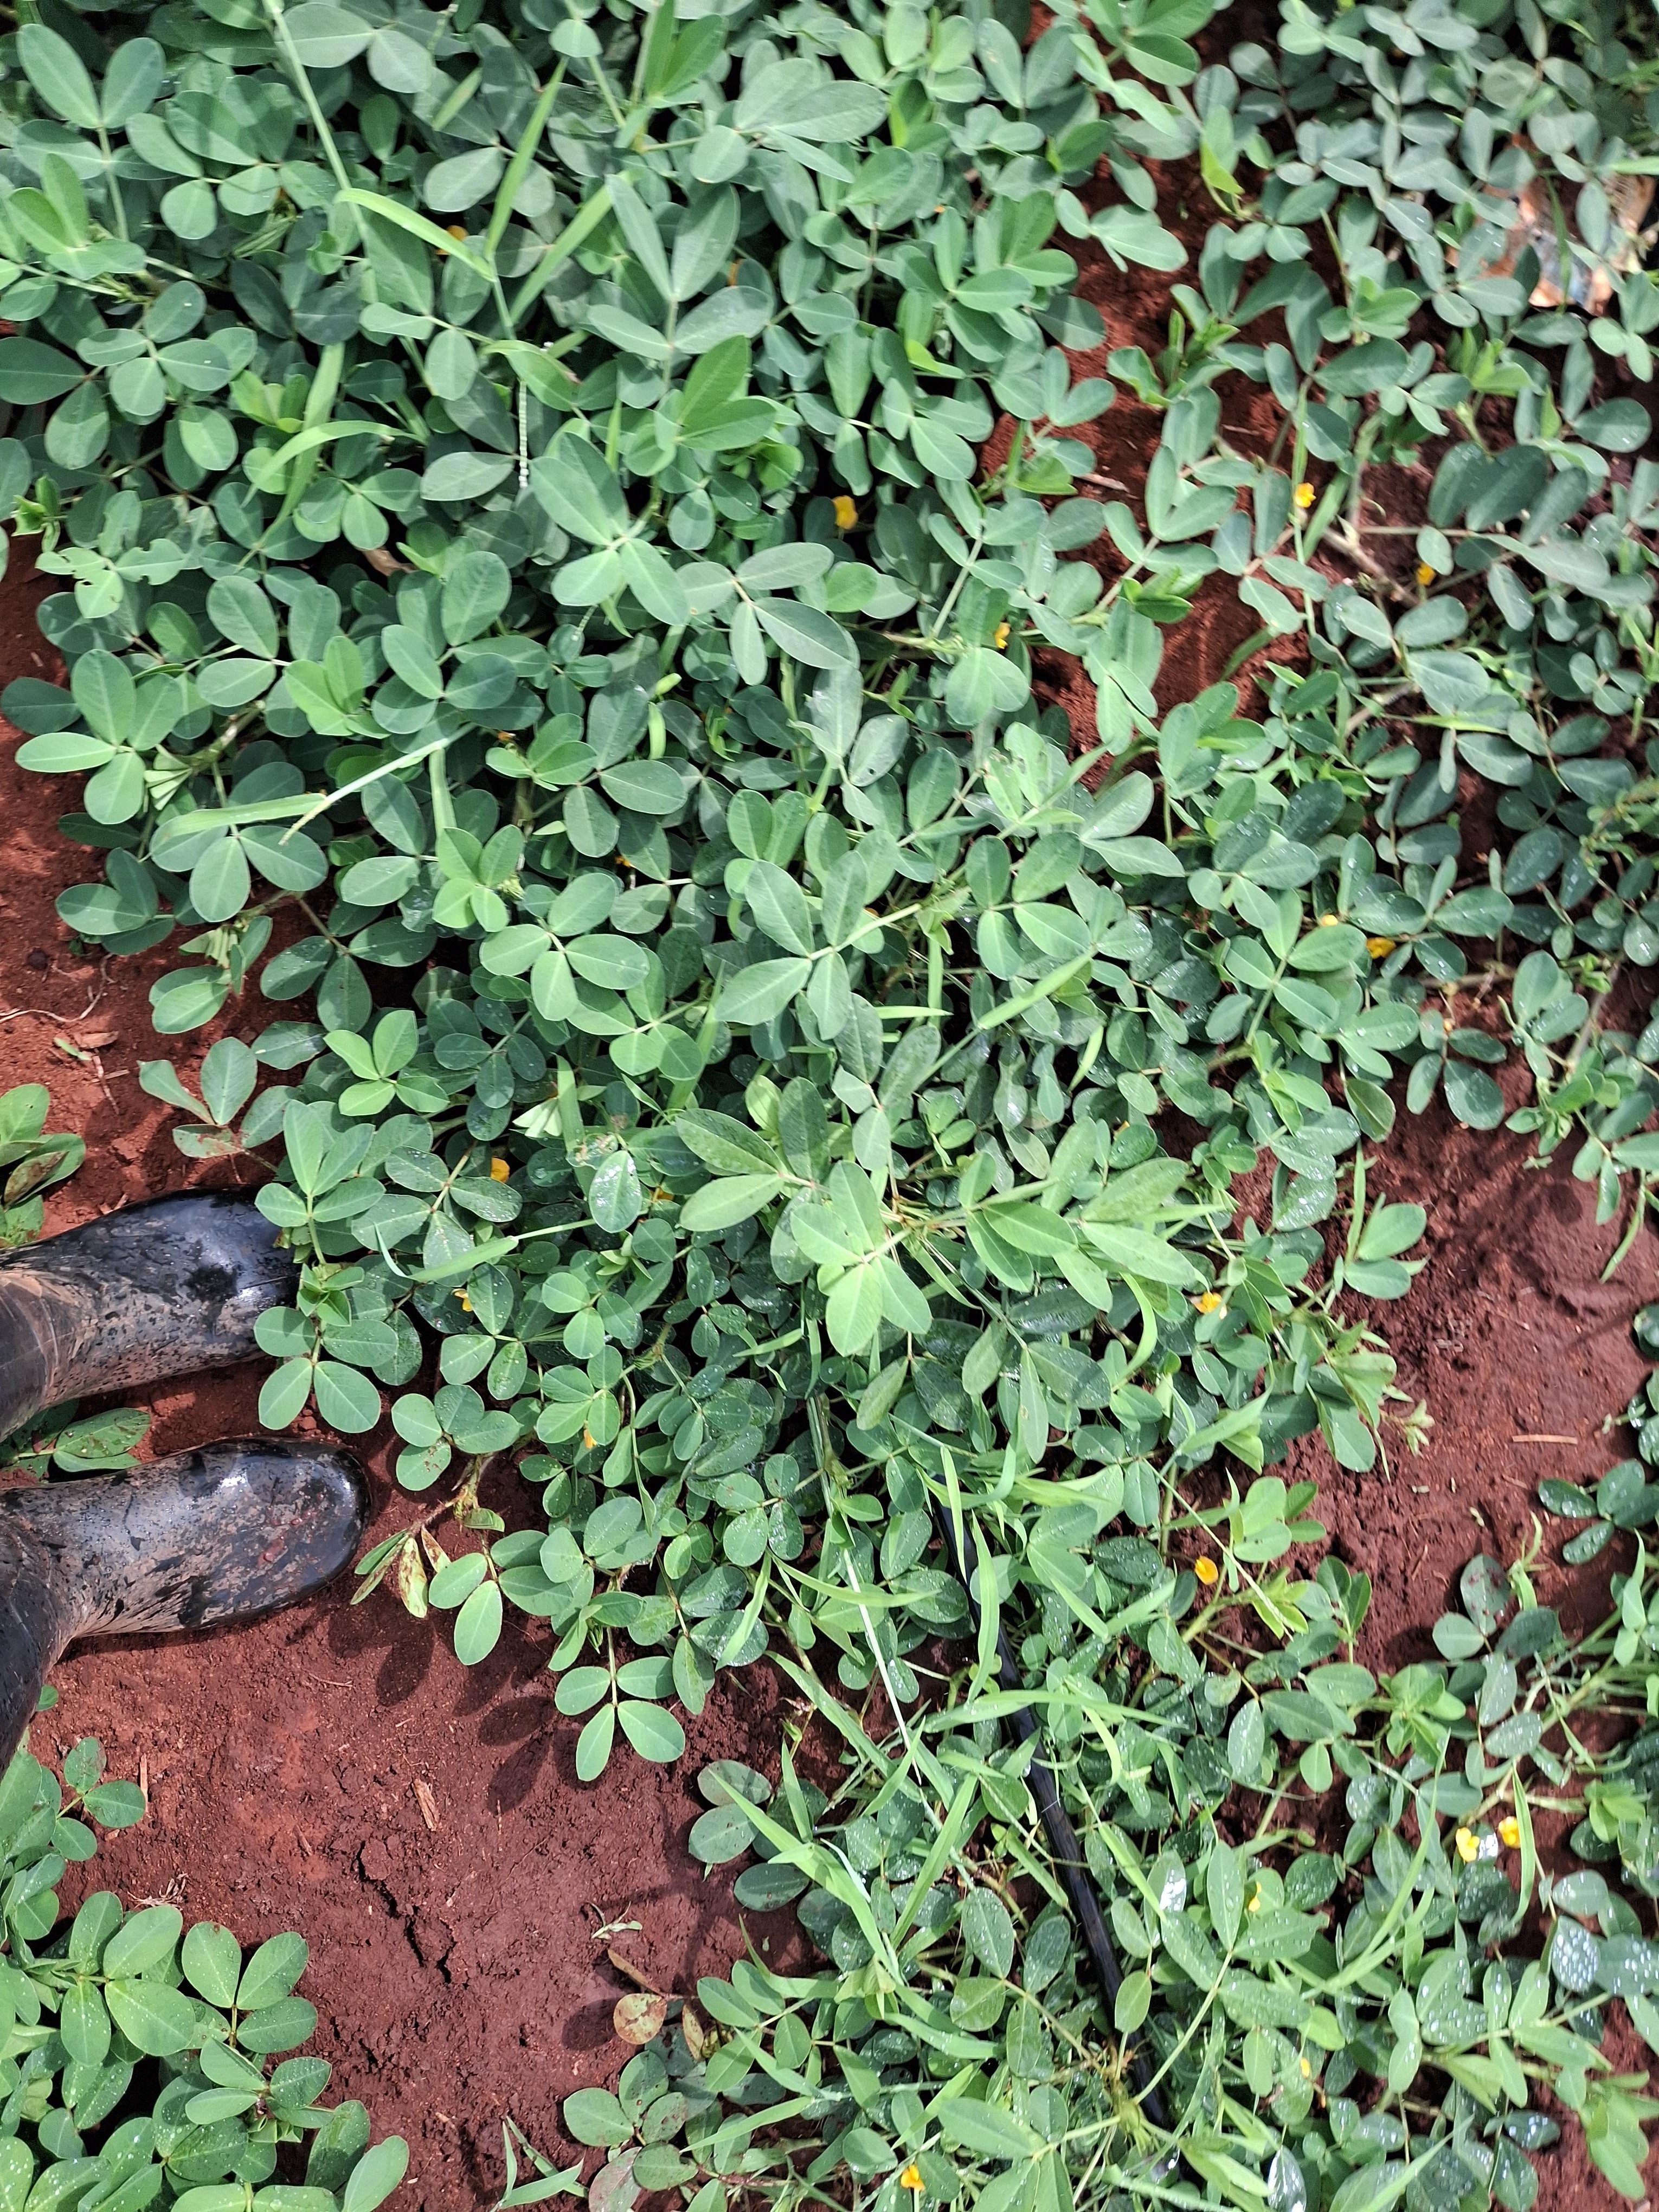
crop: groundnut
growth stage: flowering
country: Kenya
